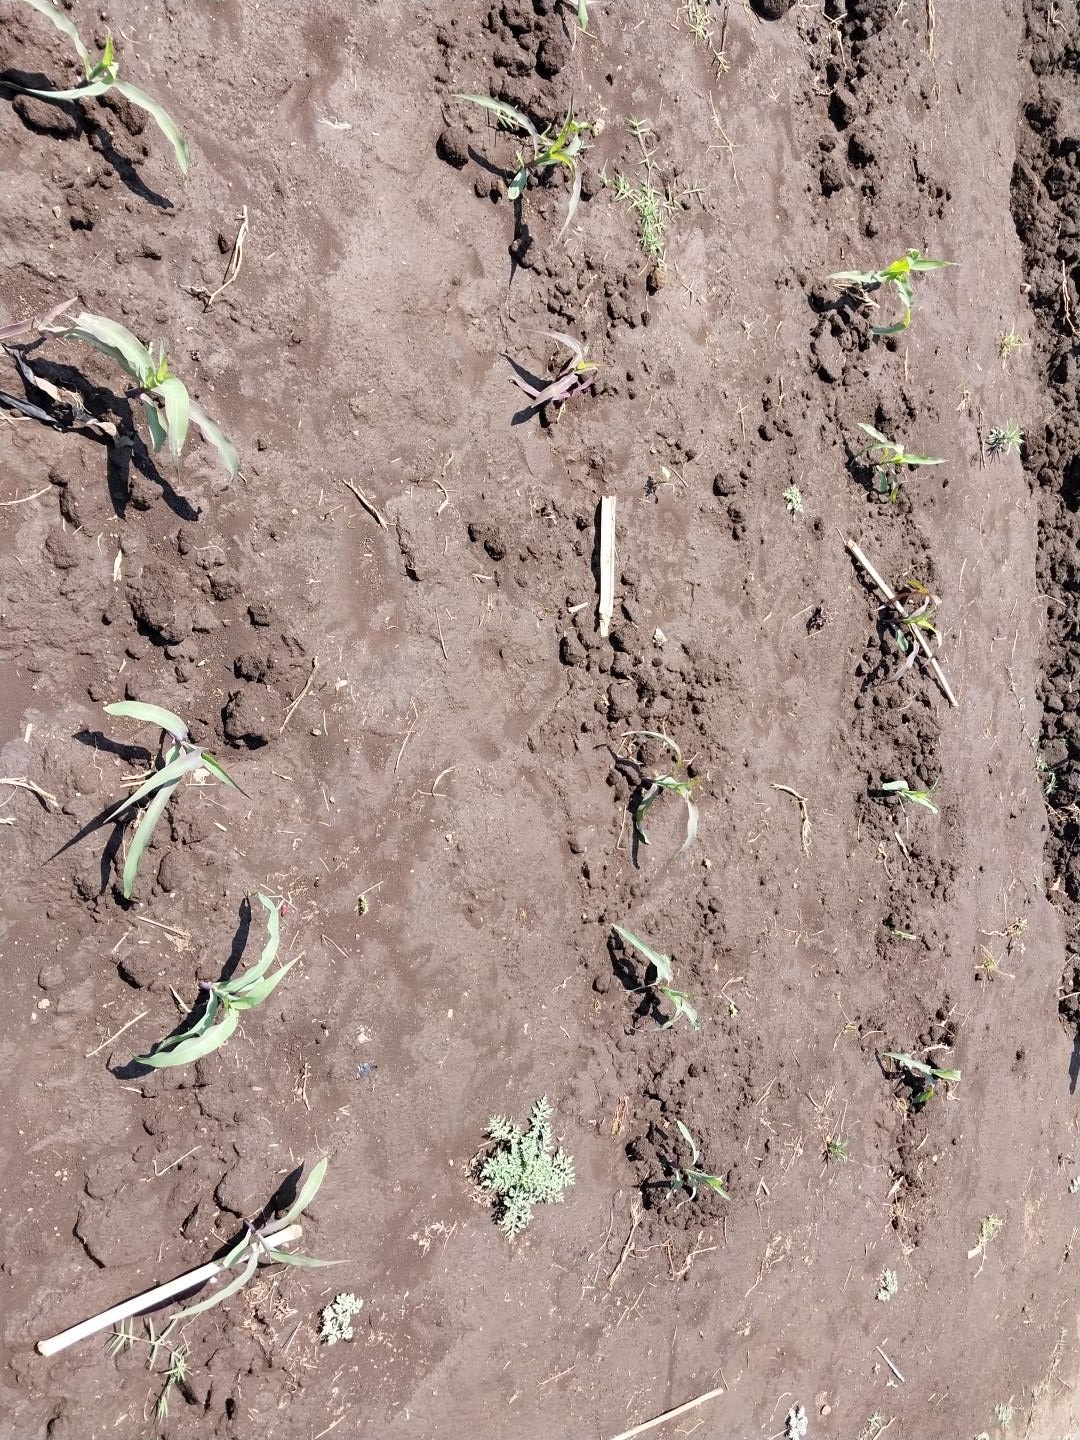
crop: maize
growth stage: emergence
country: Tanzania
